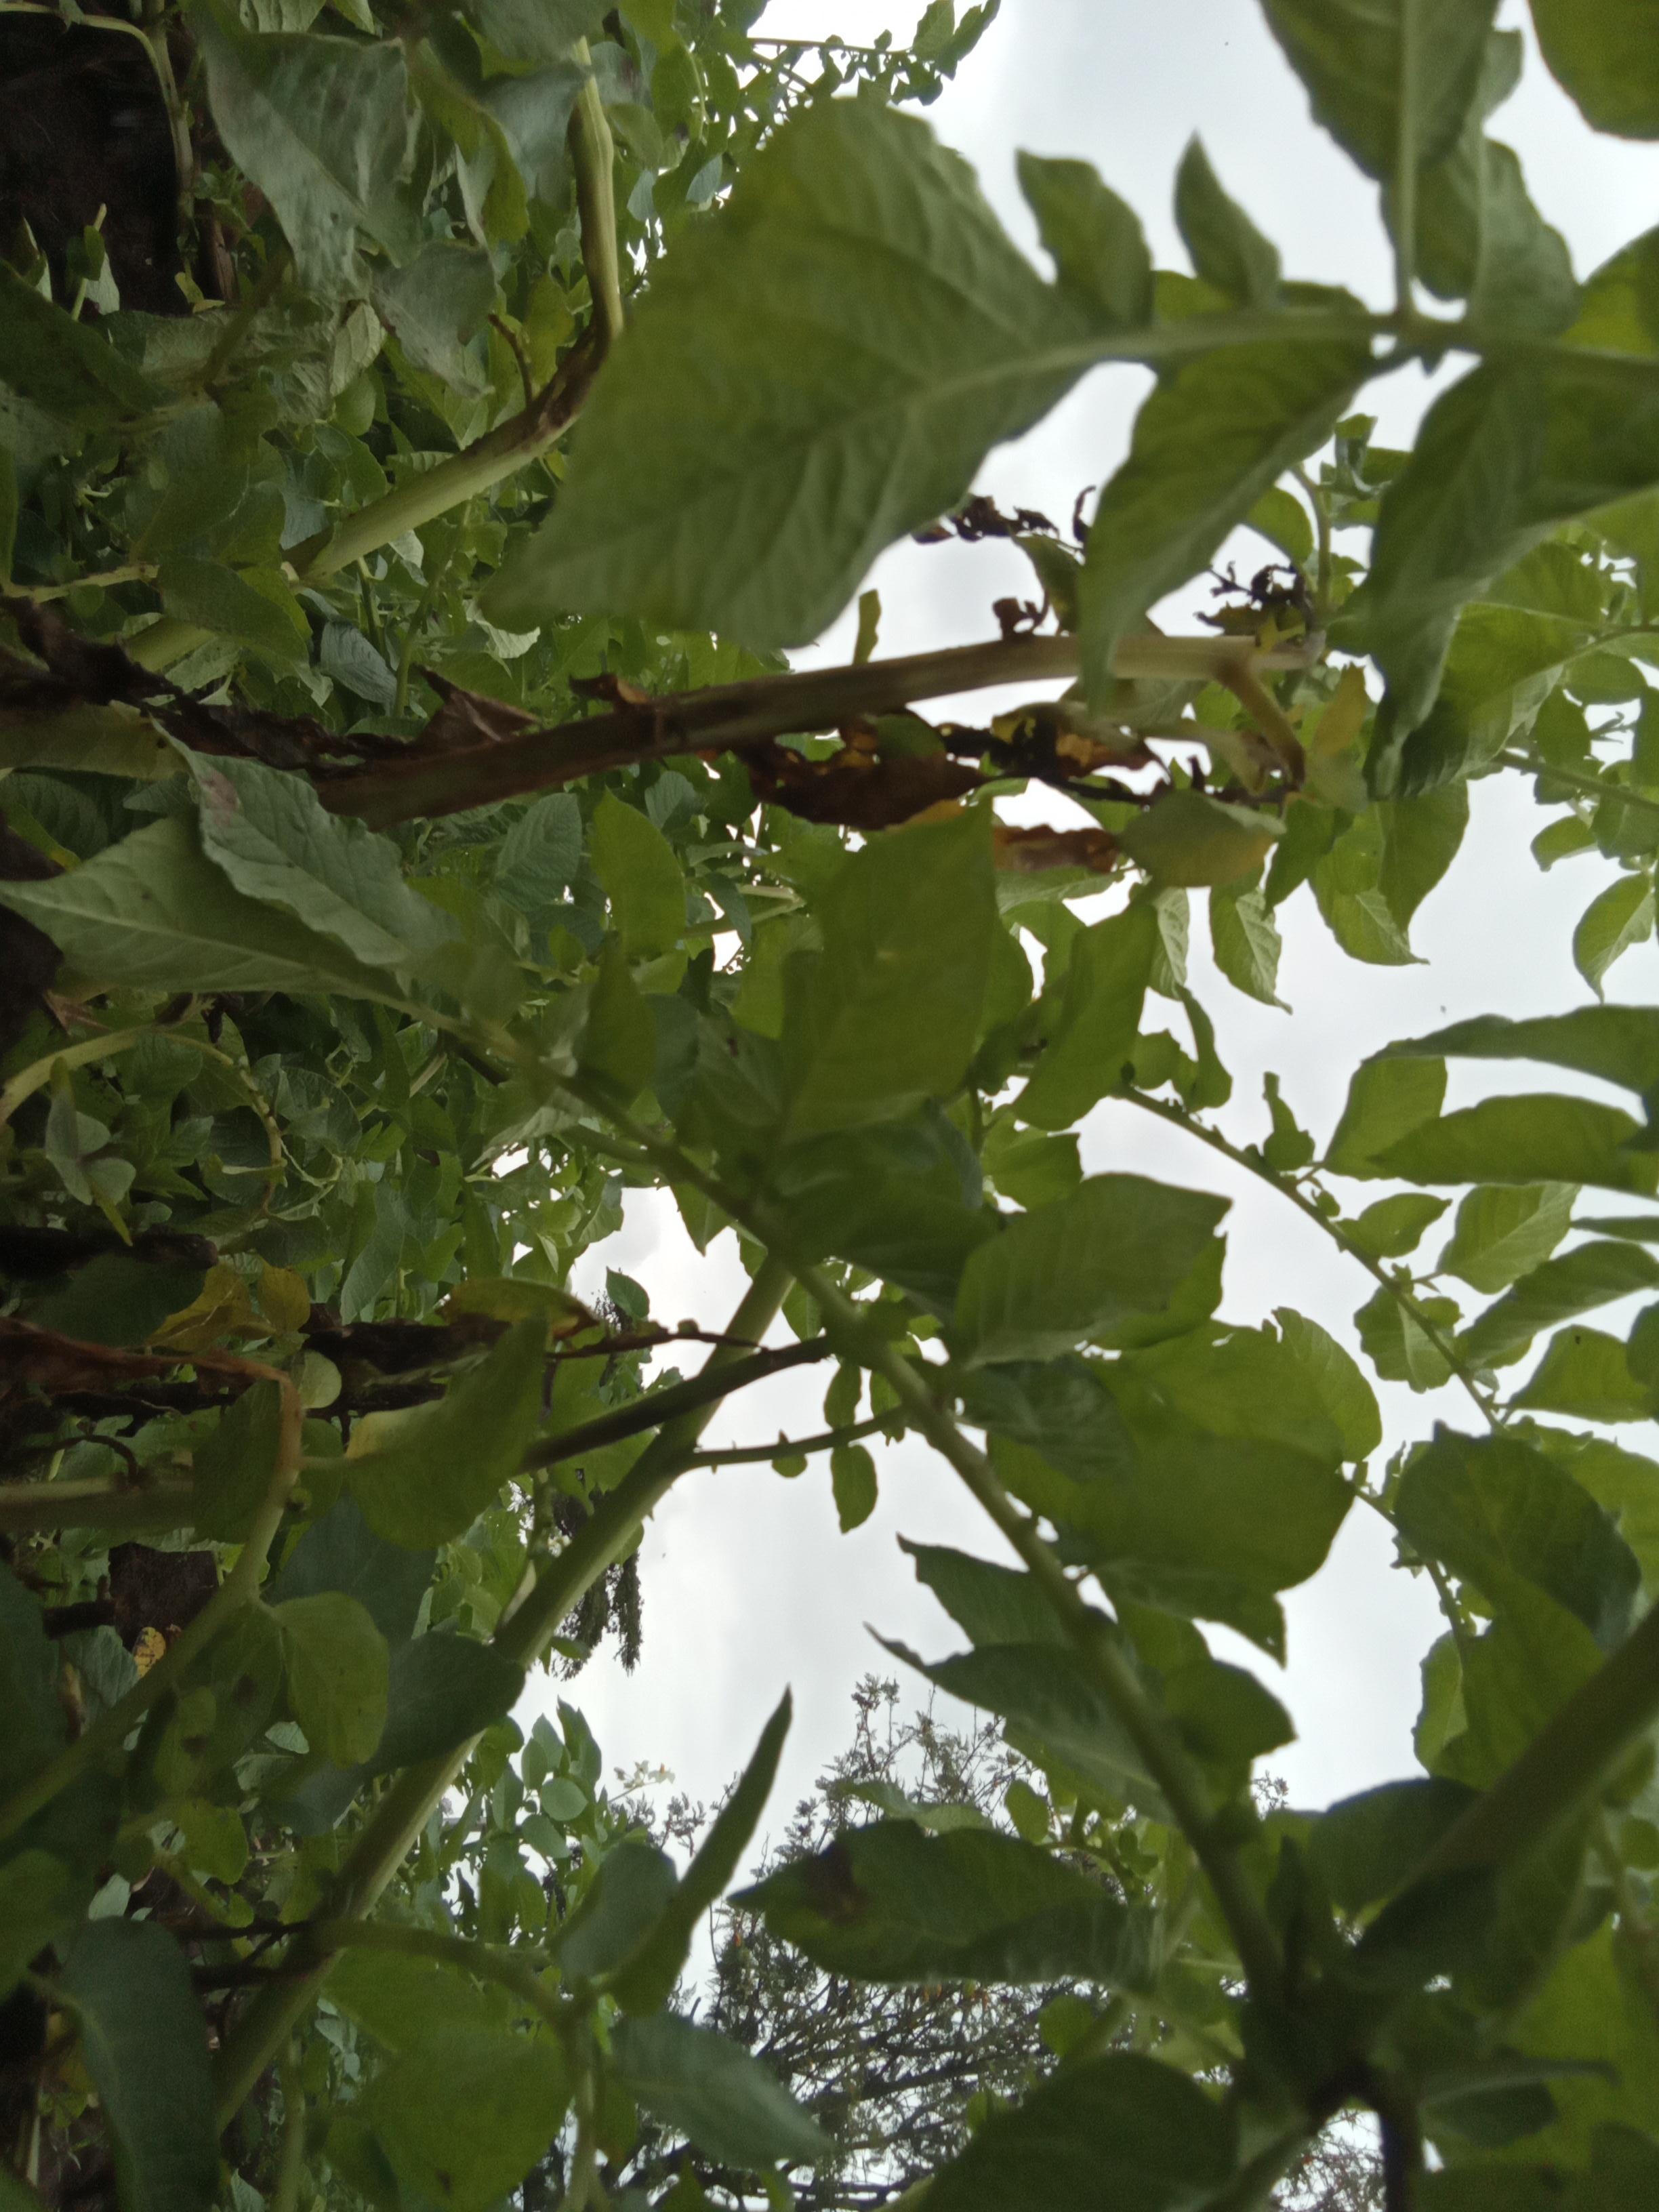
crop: potato
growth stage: vegetative
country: Kenya
